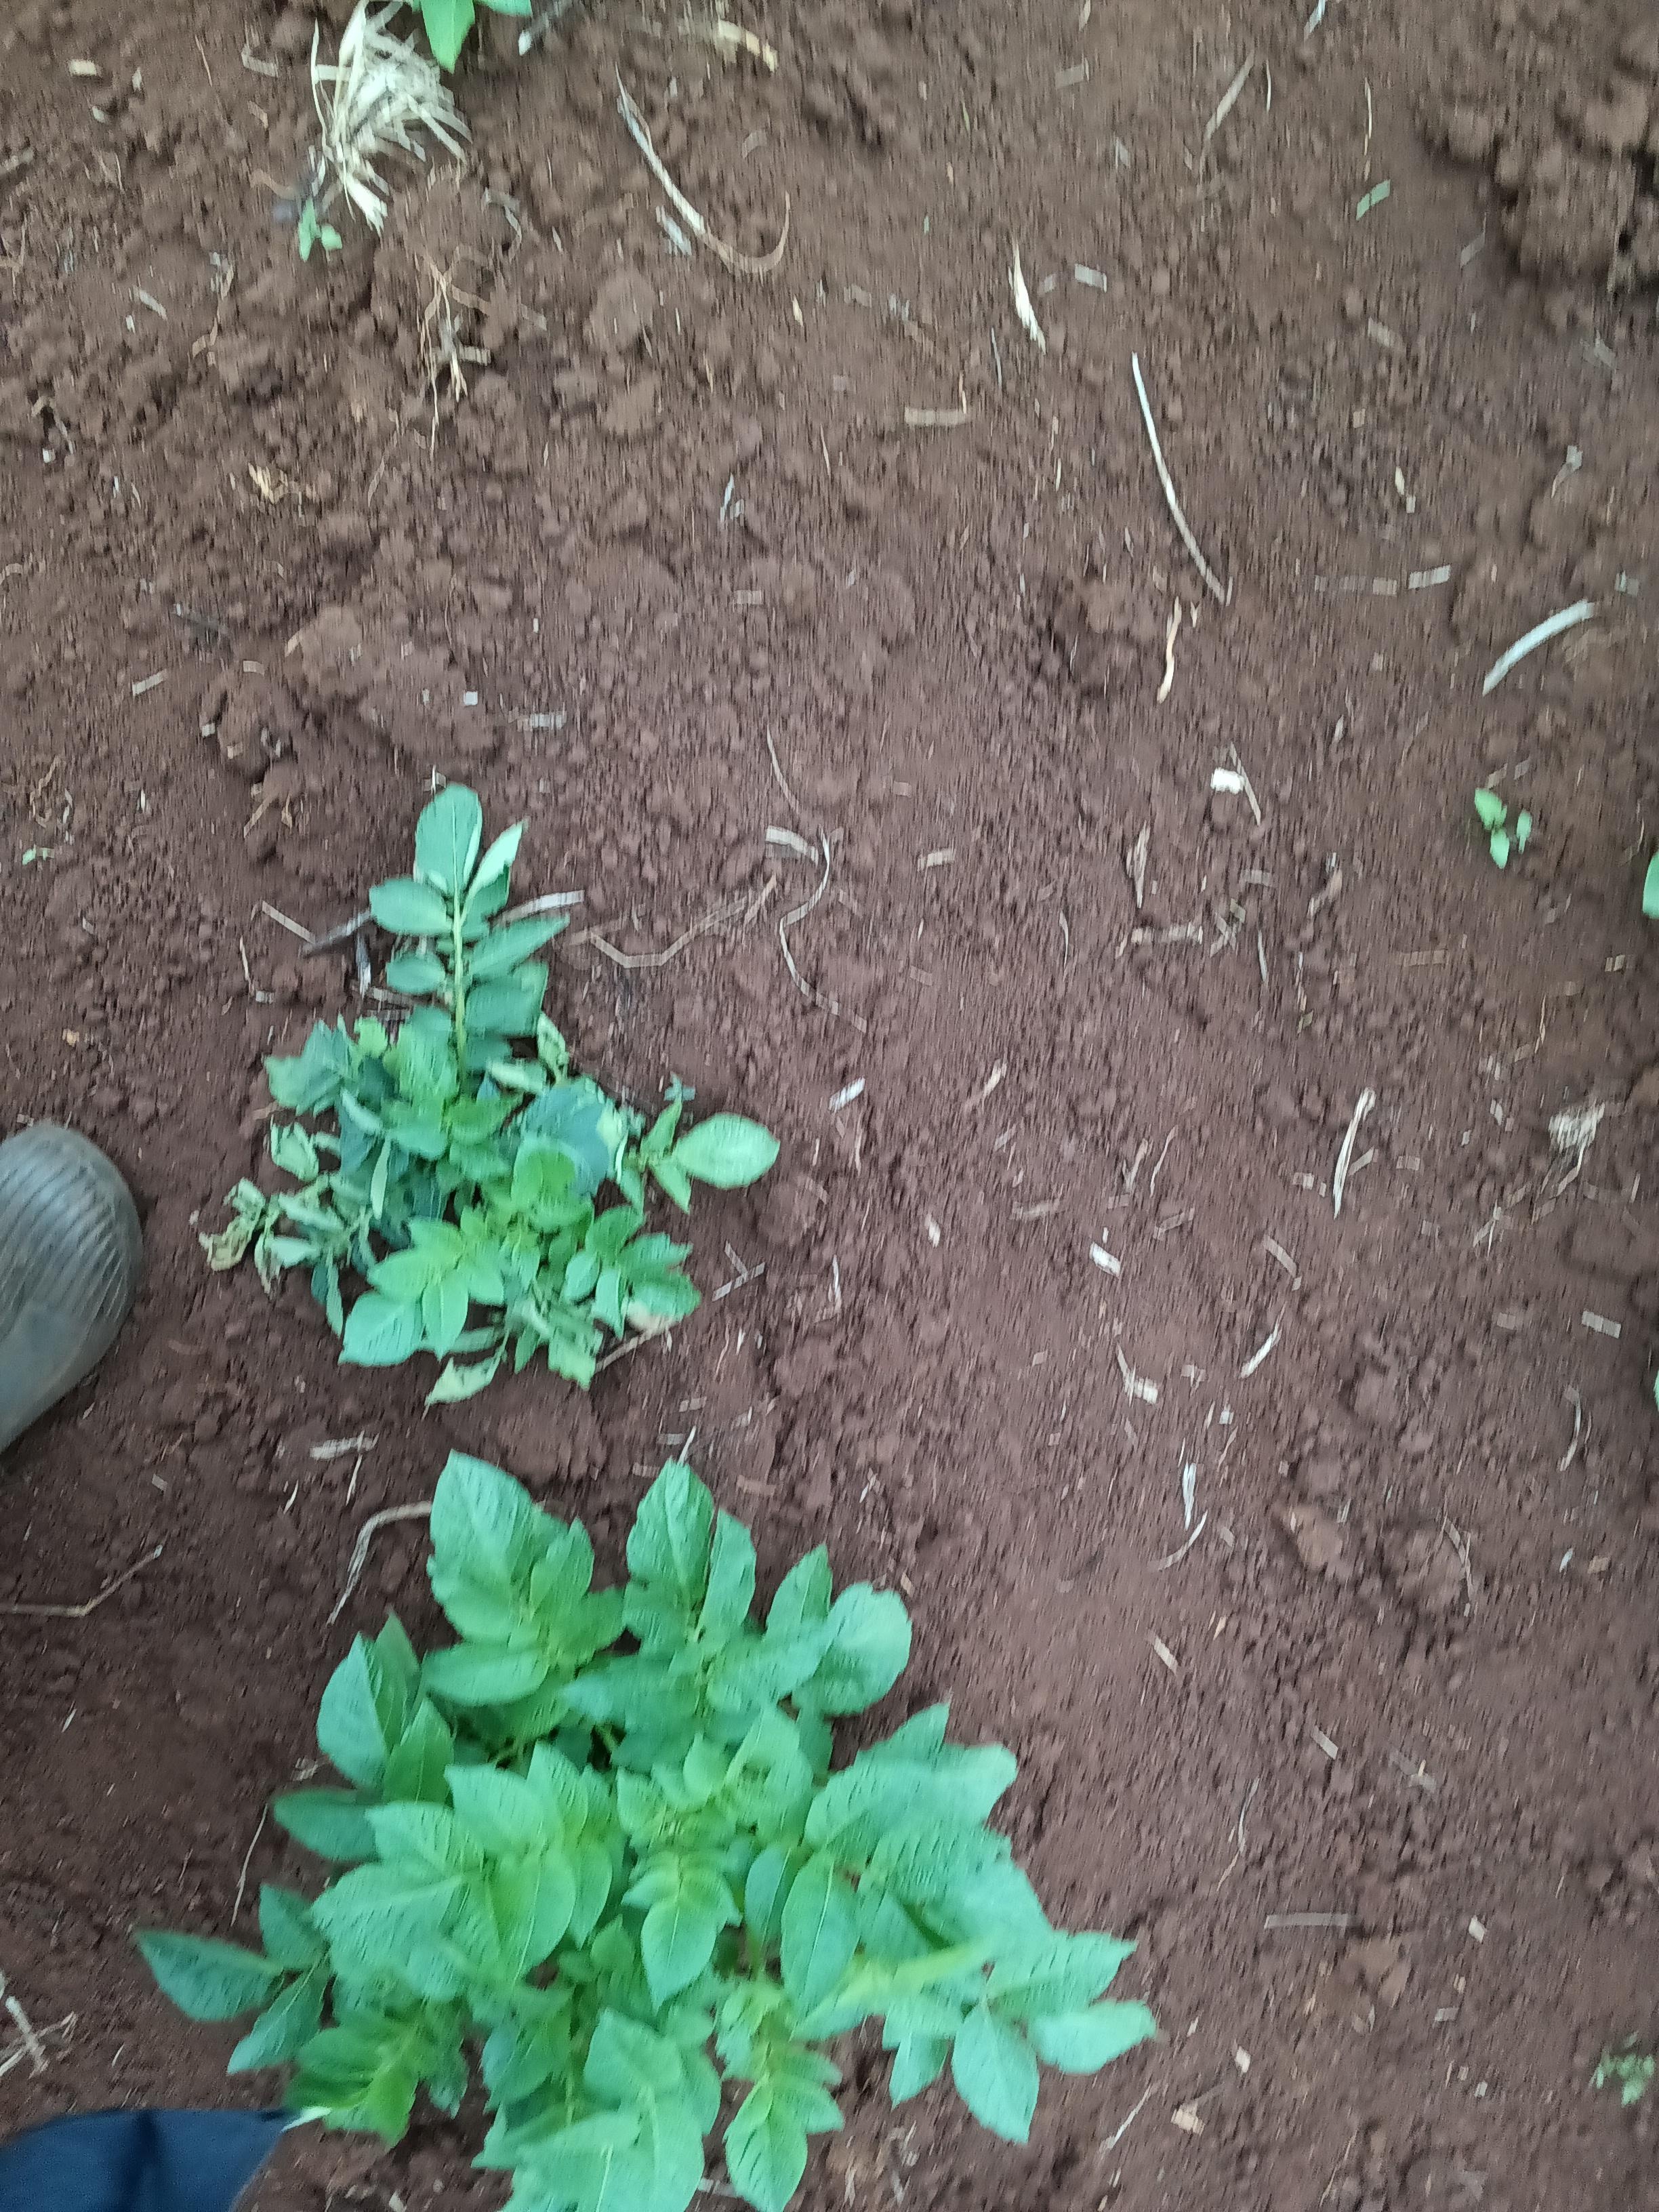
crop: potato
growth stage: emergence
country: Kenya
